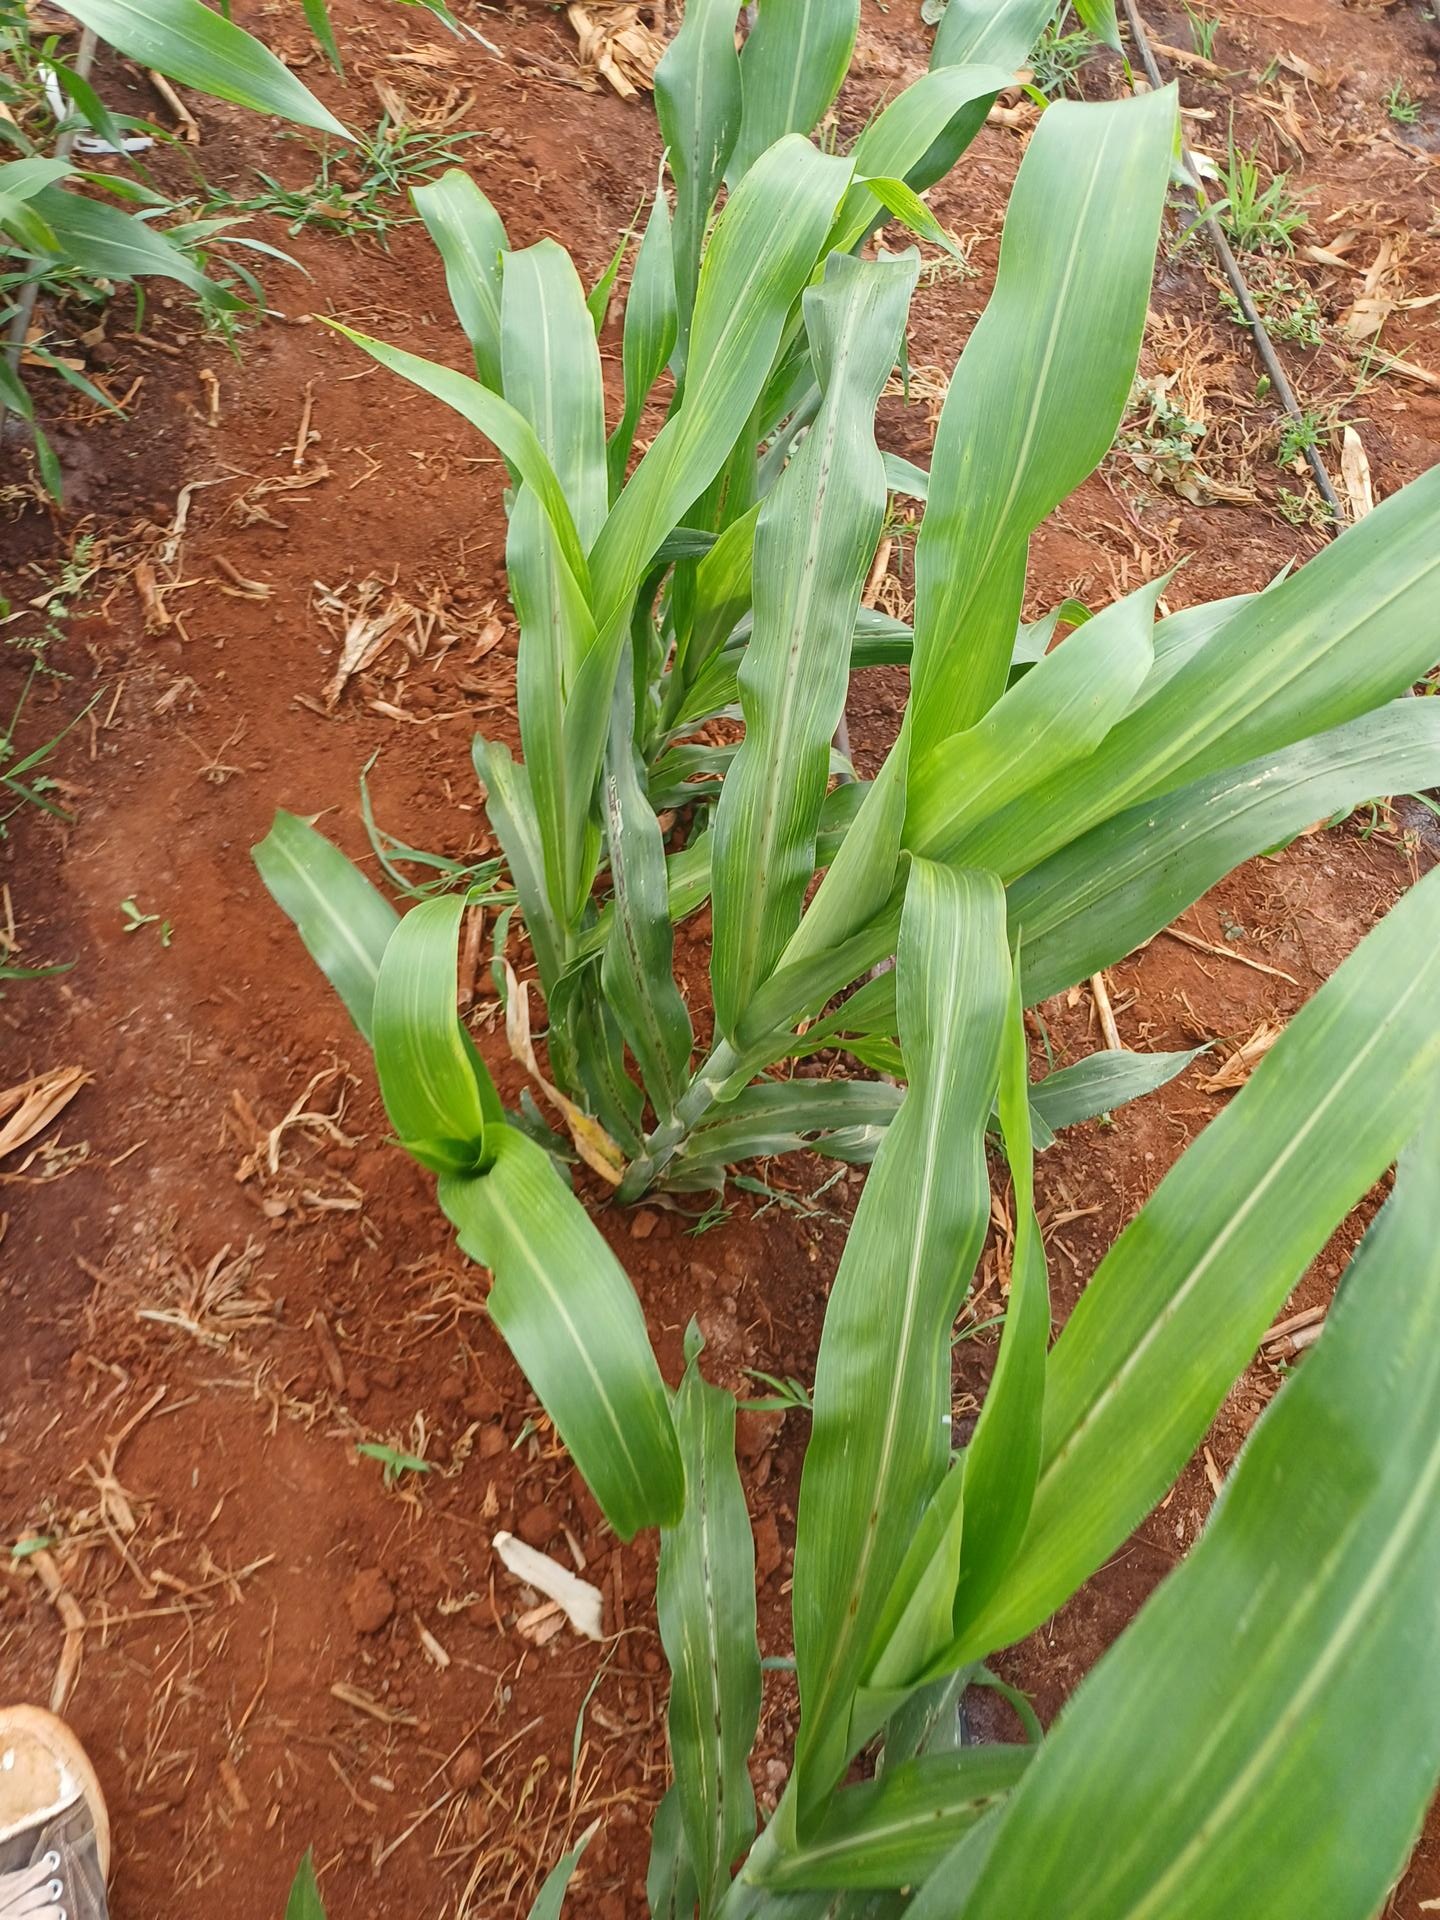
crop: sorghum
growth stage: vegetative
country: Kenya
